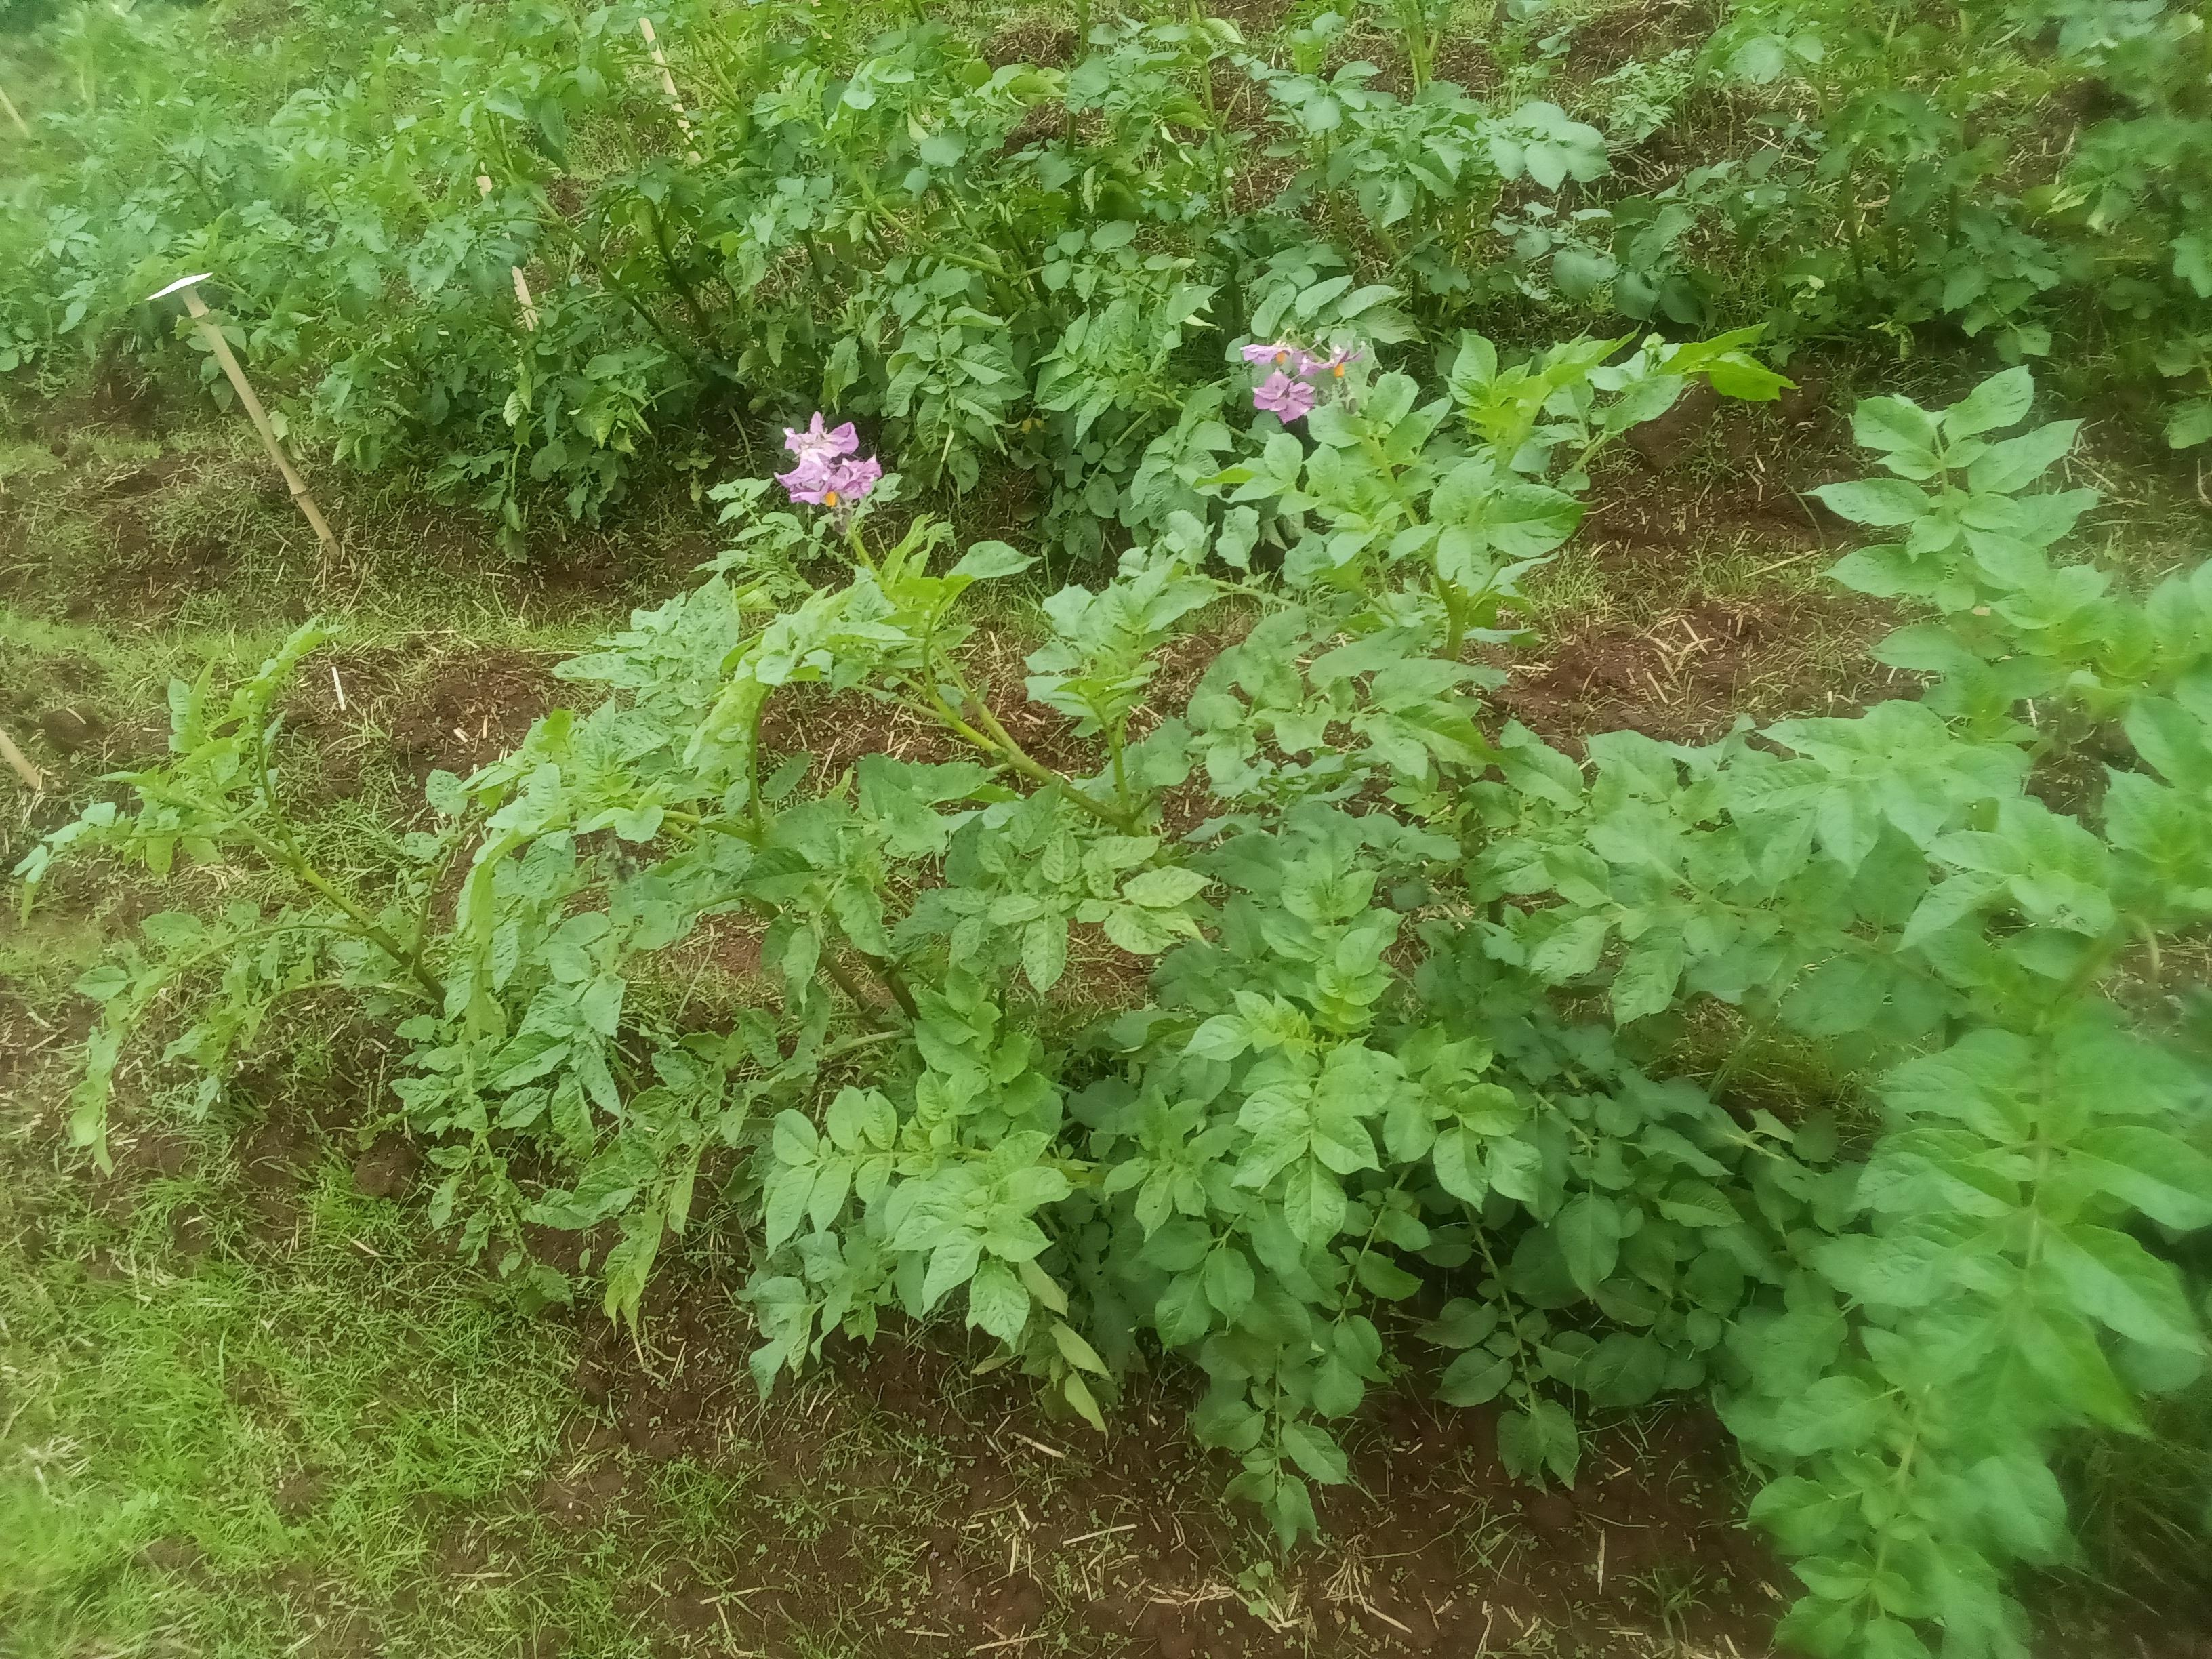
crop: potato
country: Kenya
